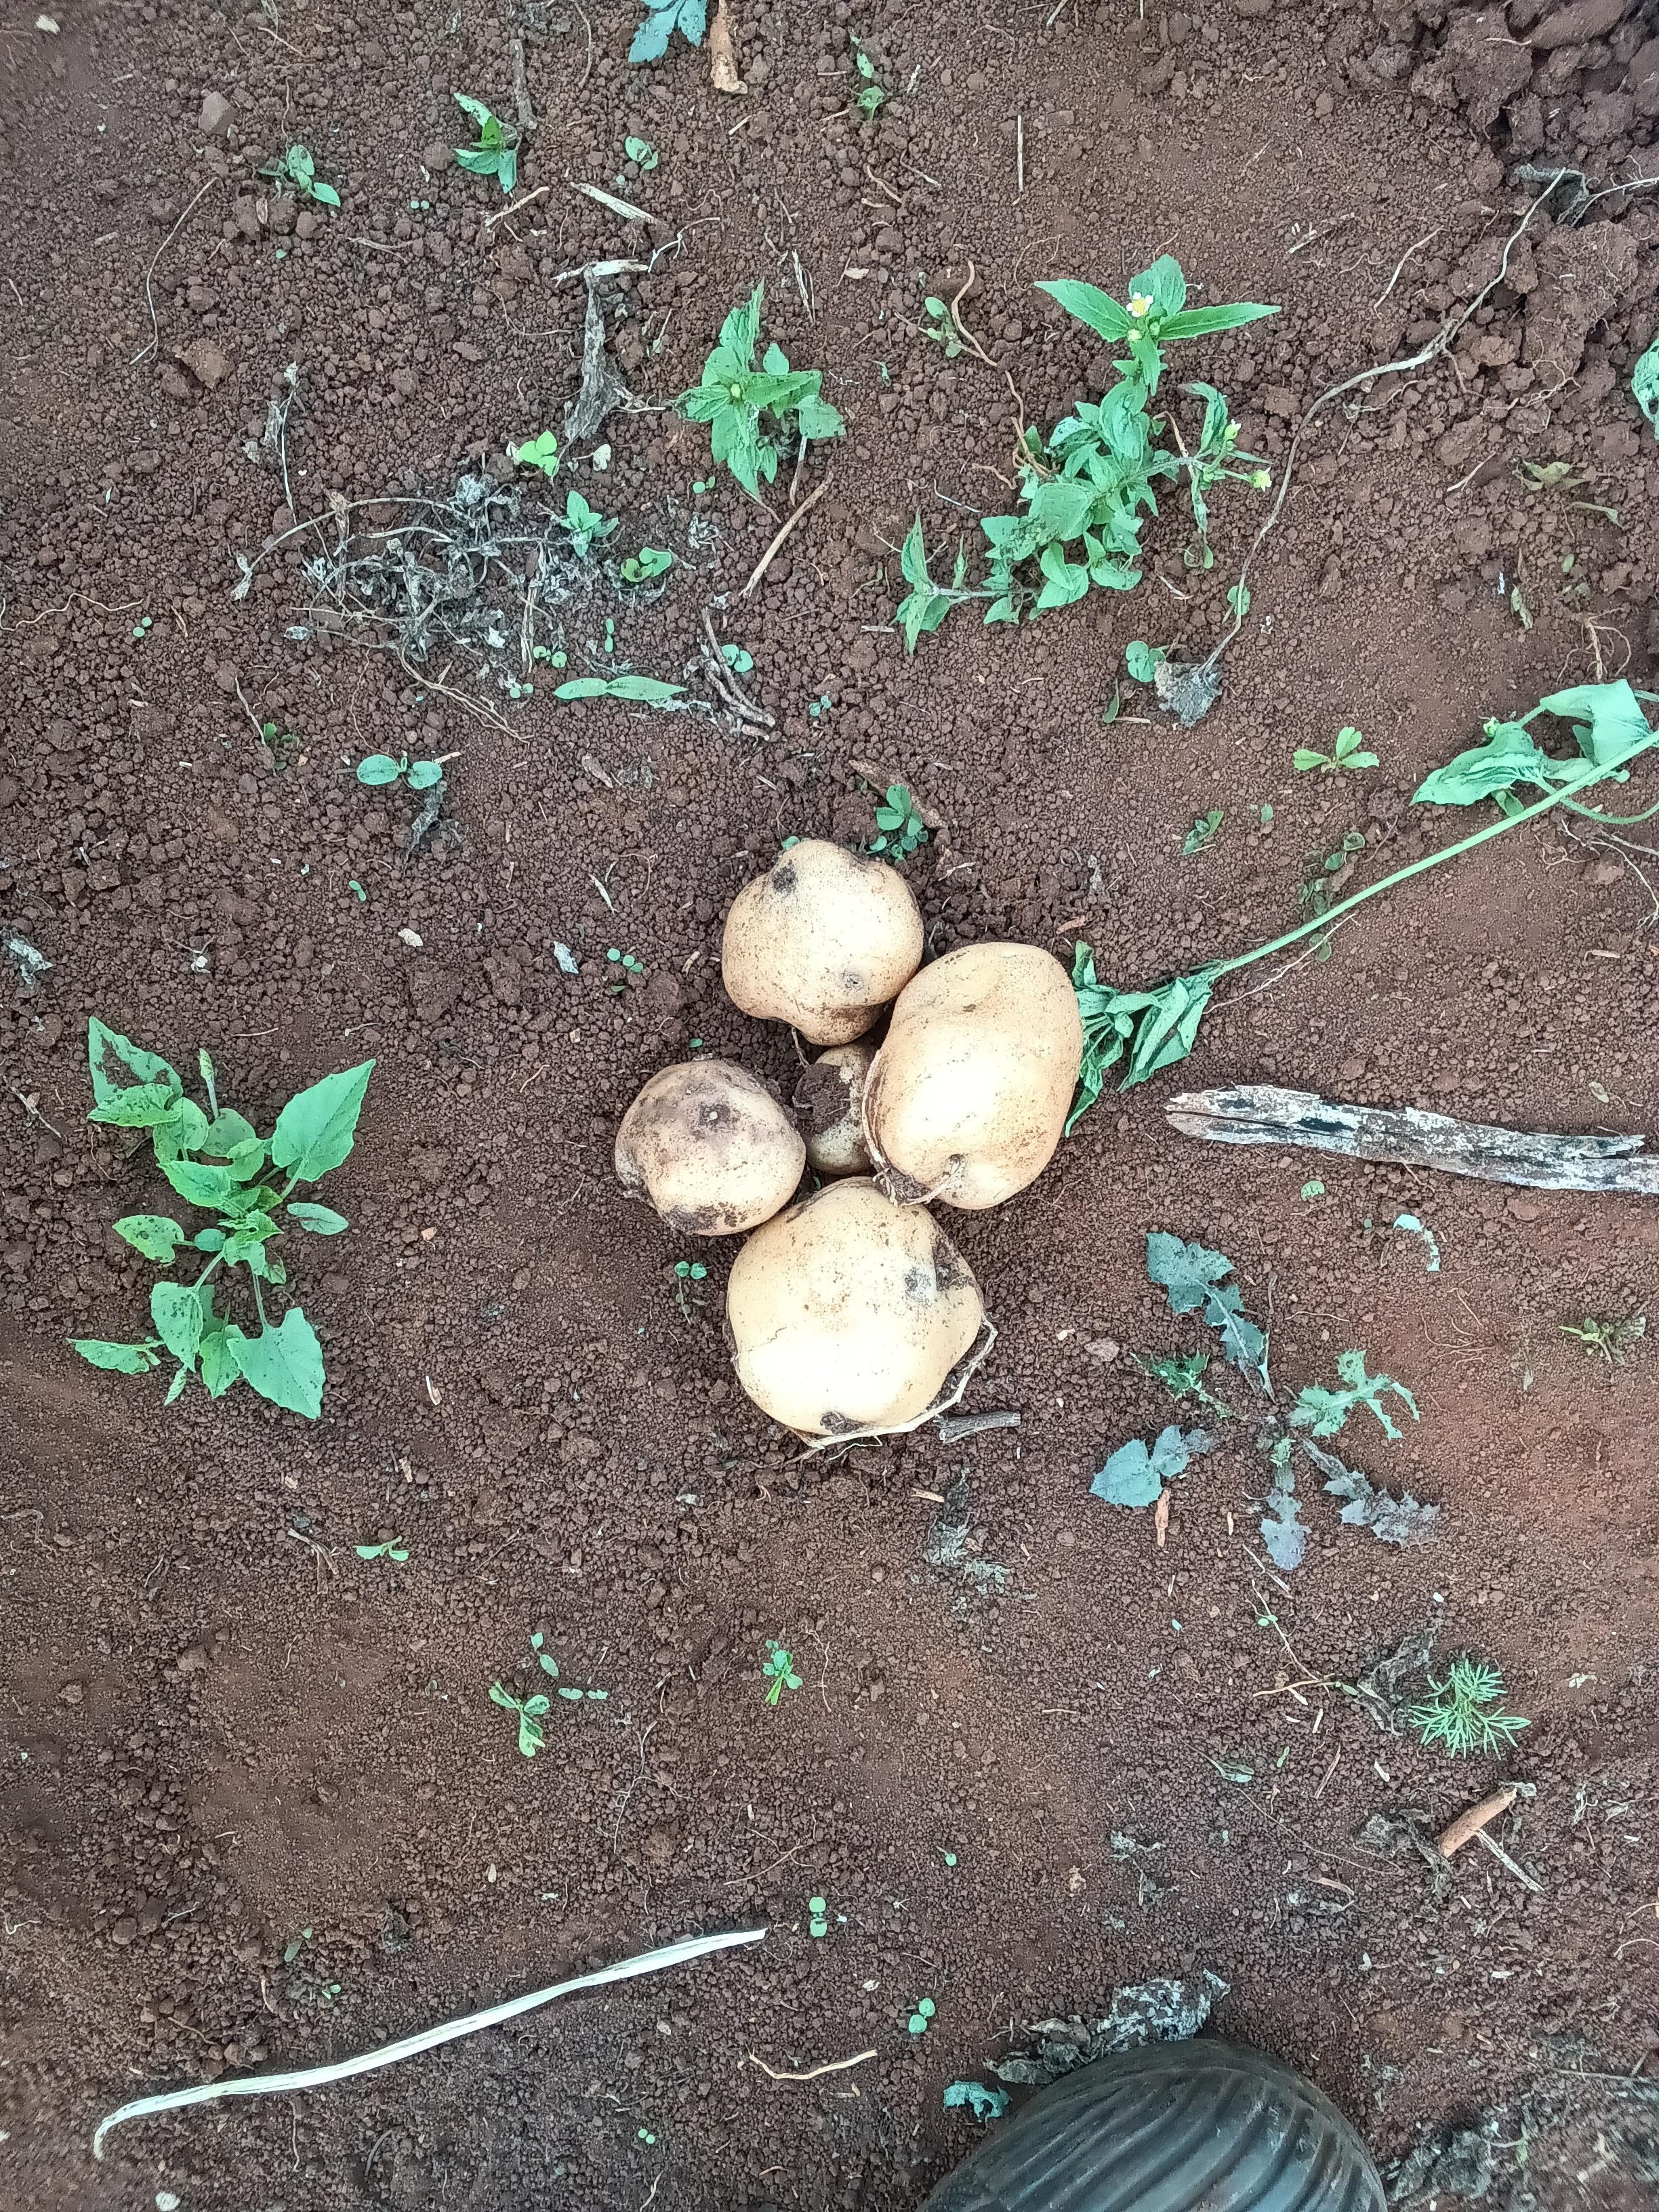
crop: potato
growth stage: harvest
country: Kenya
